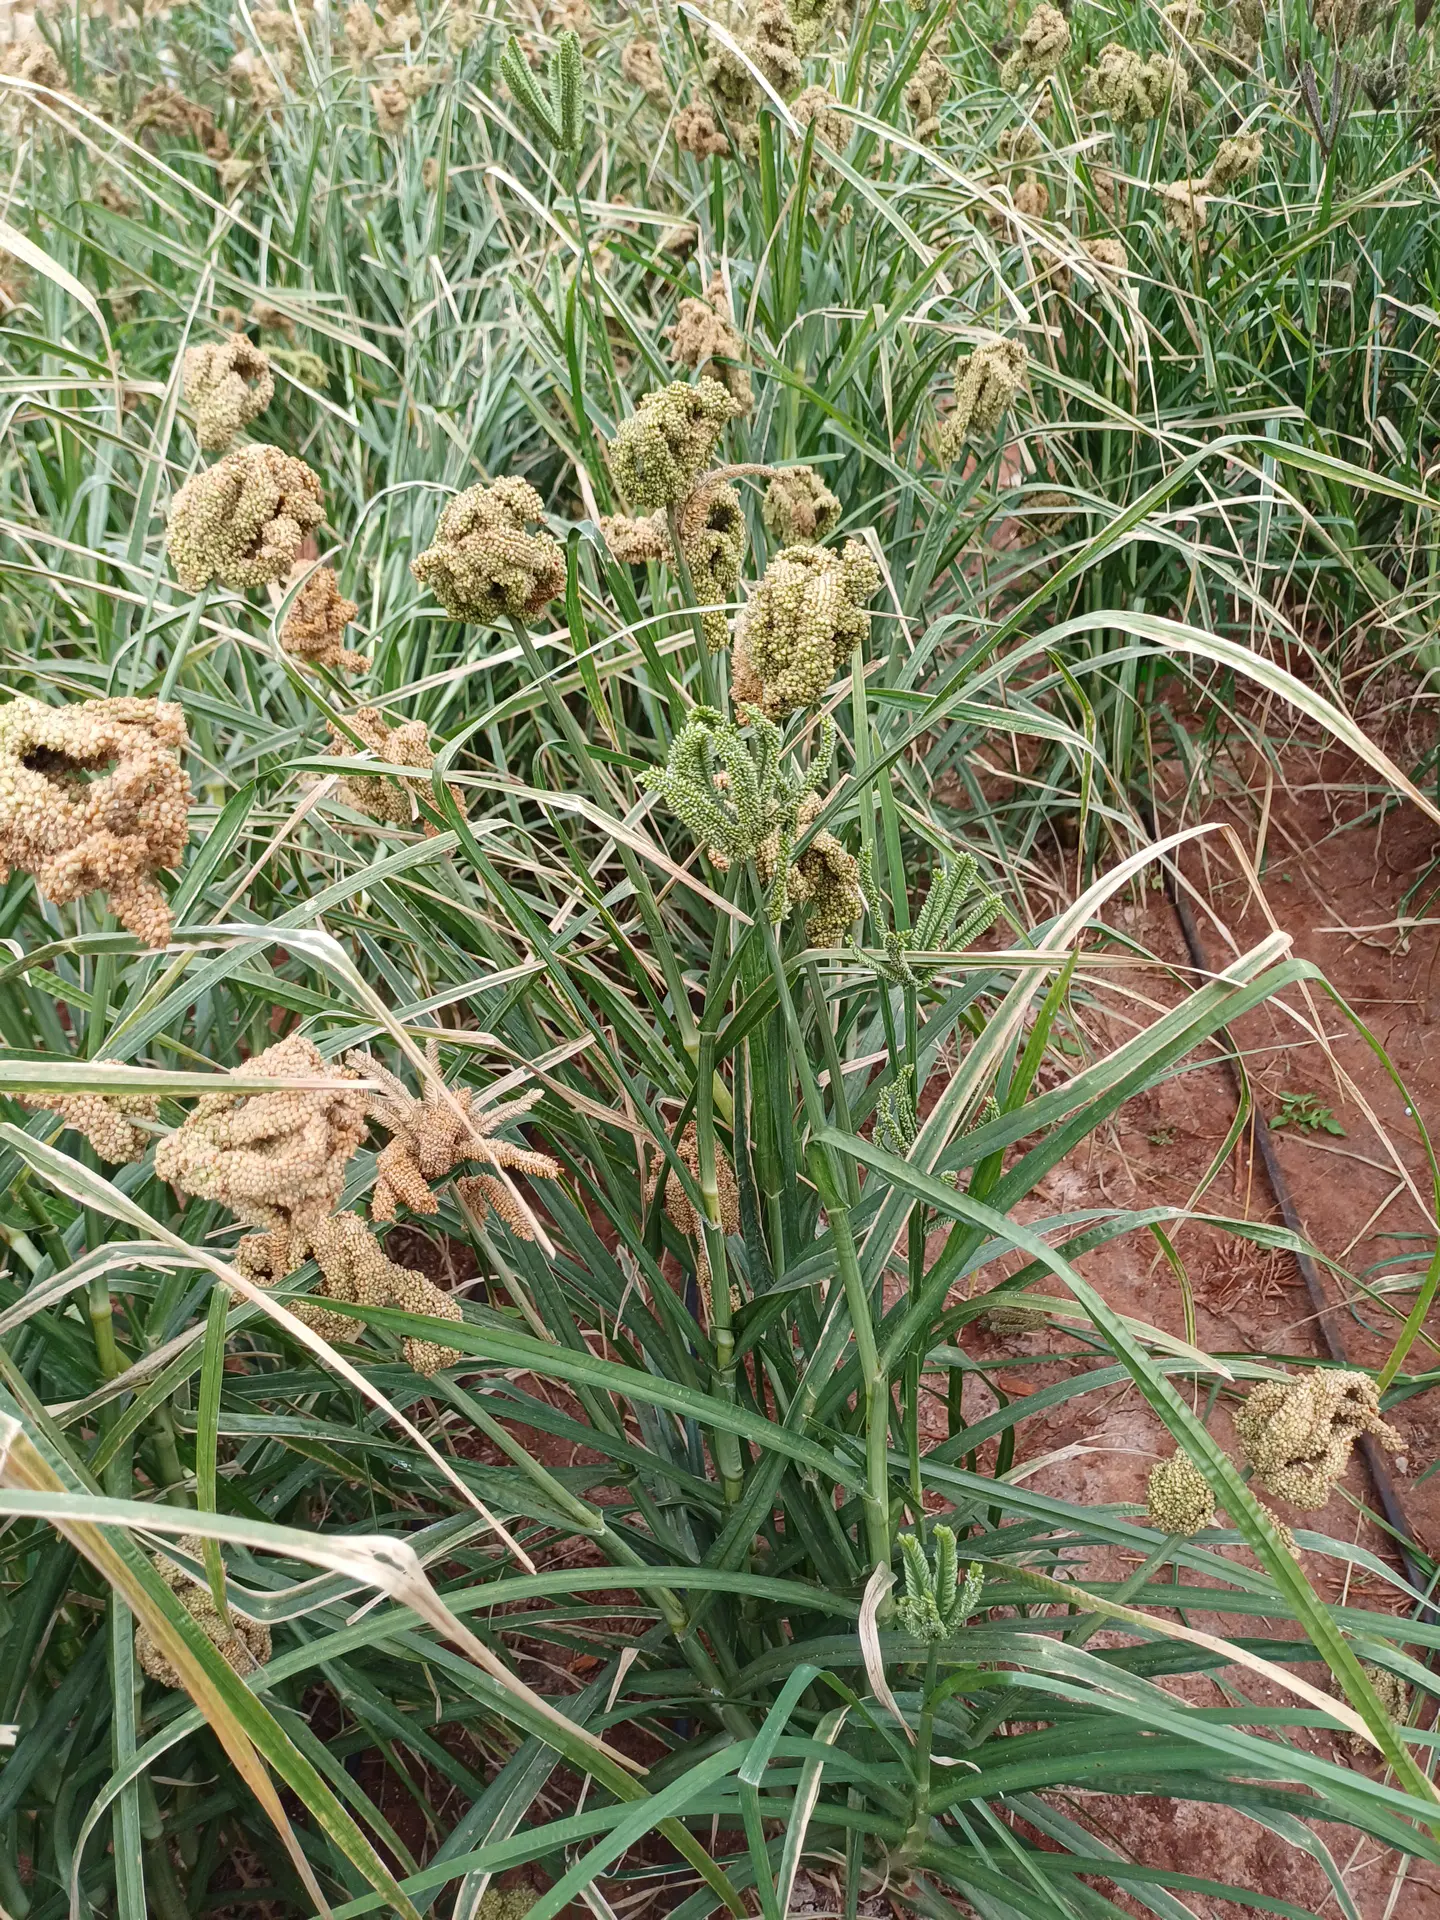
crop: finger millet
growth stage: filling grain
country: Kenya
